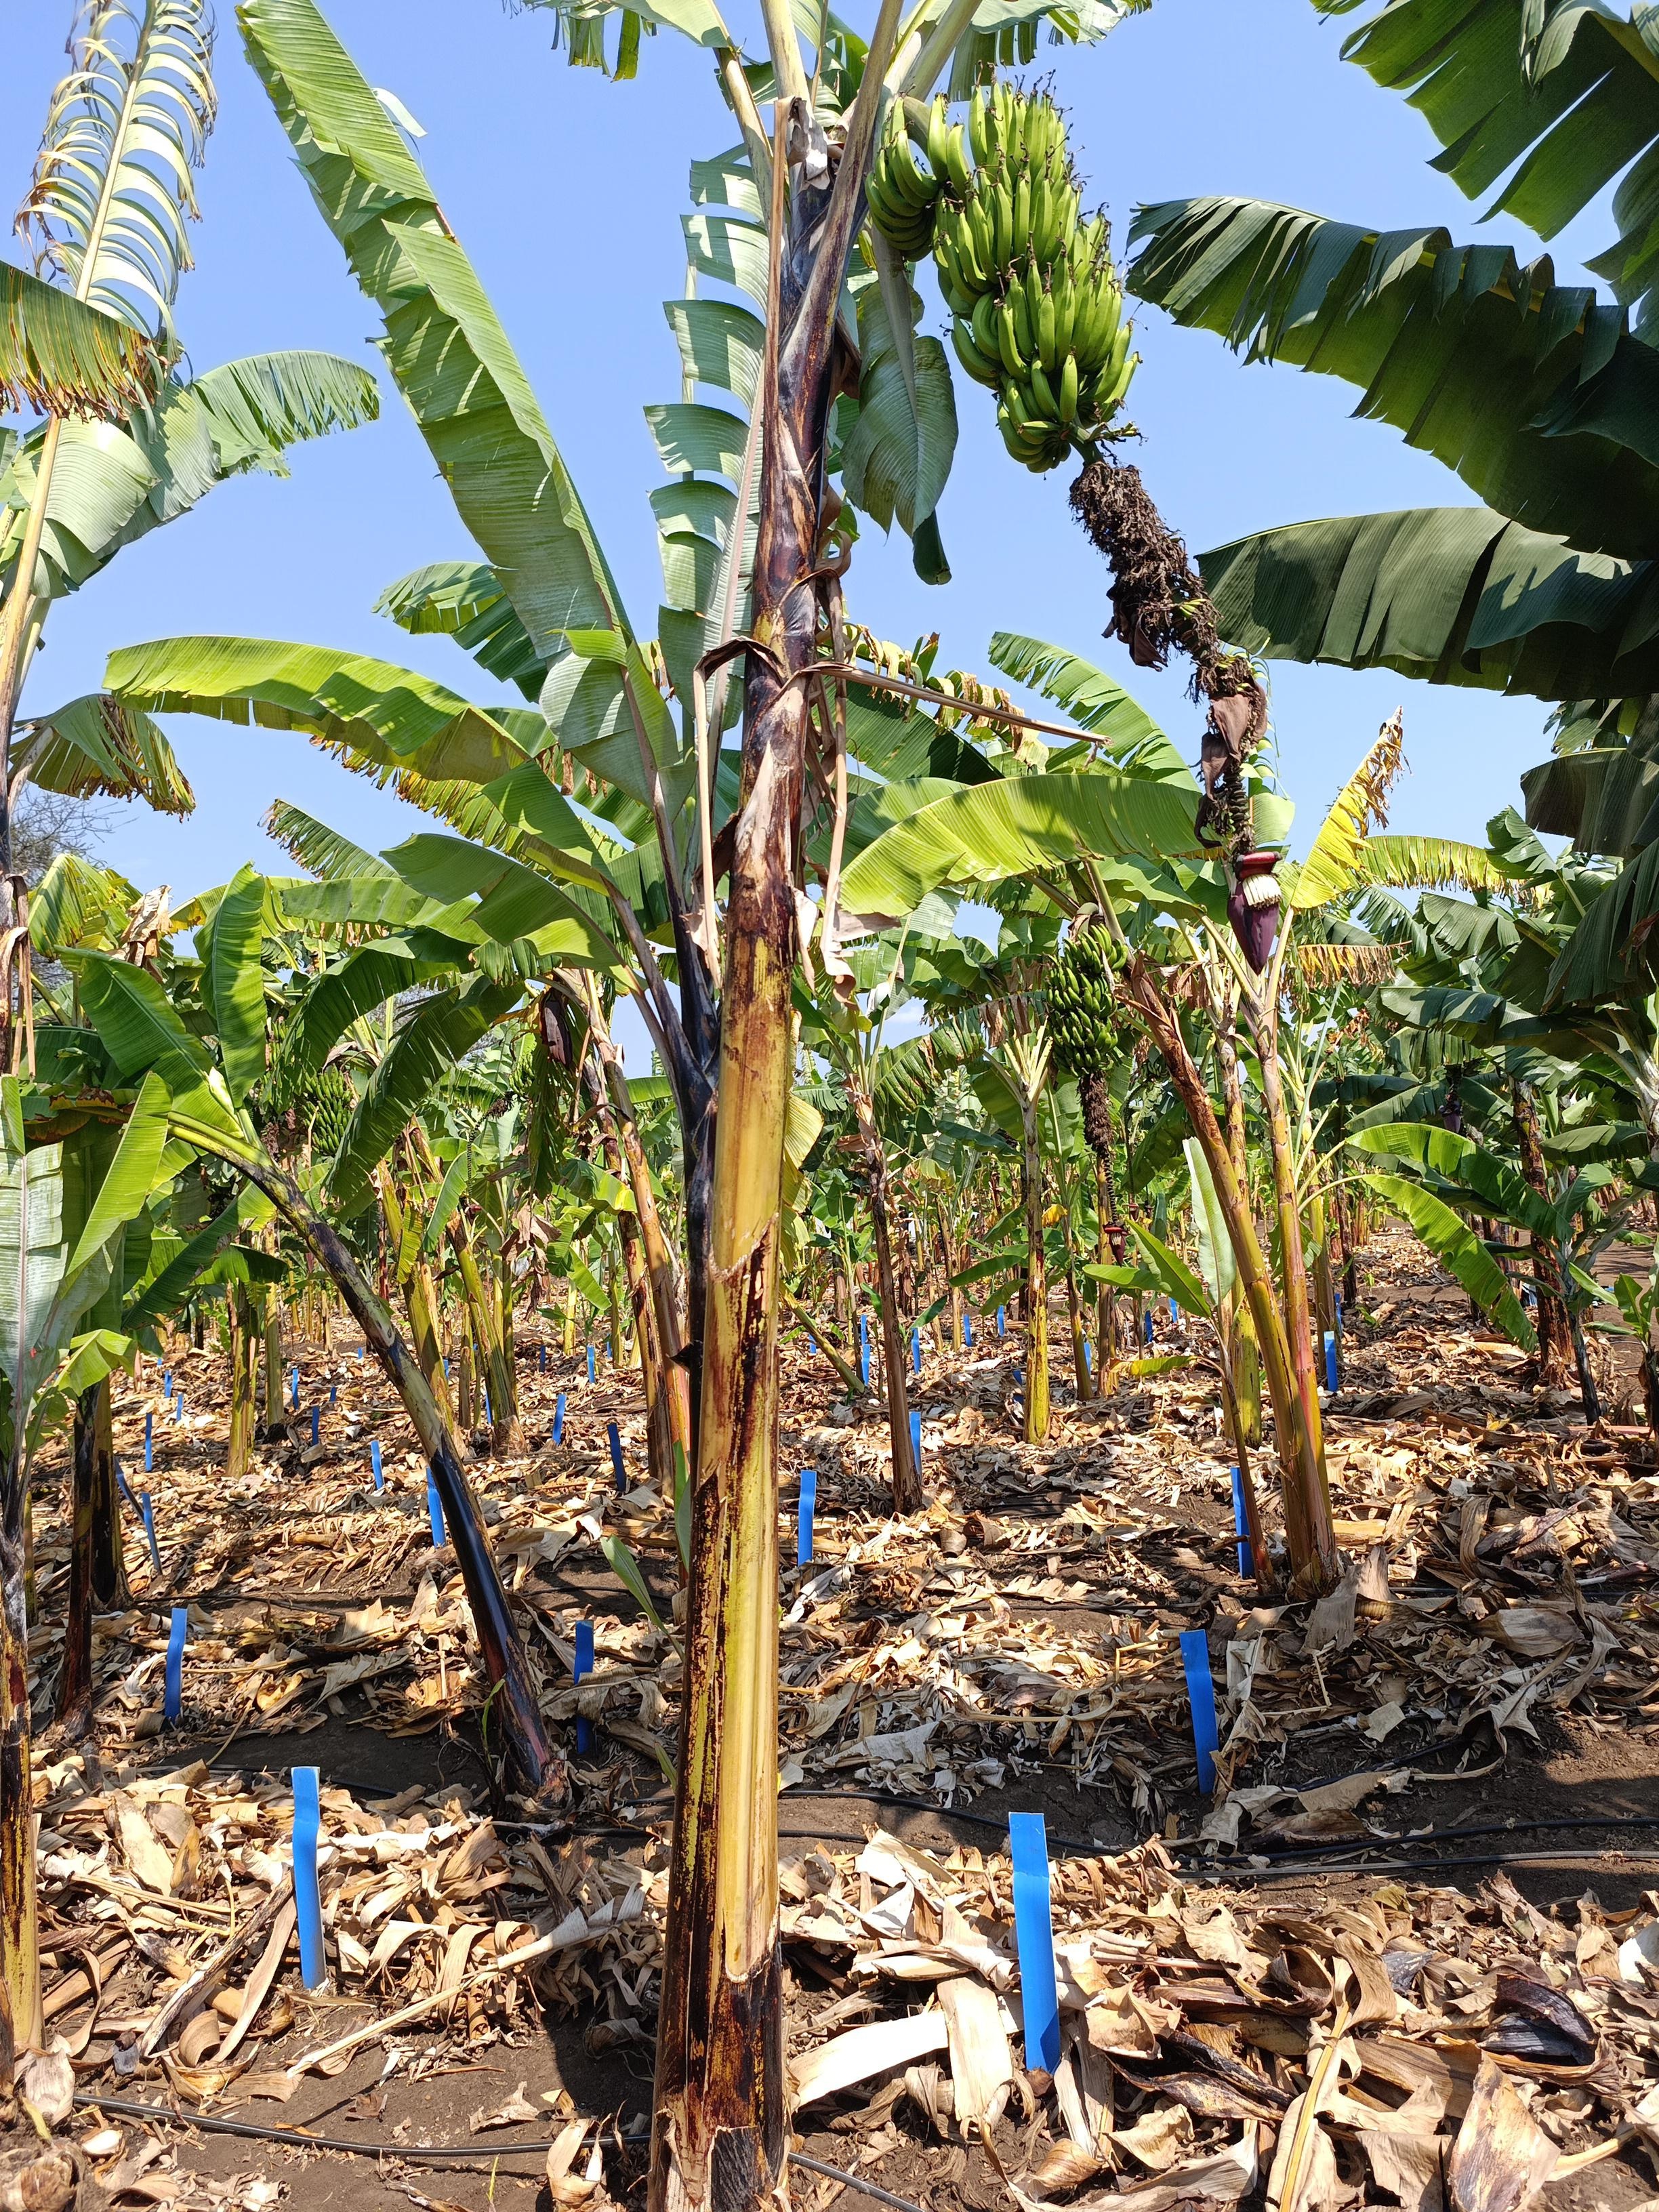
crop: banana
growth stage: development fruit
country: Tanzania
